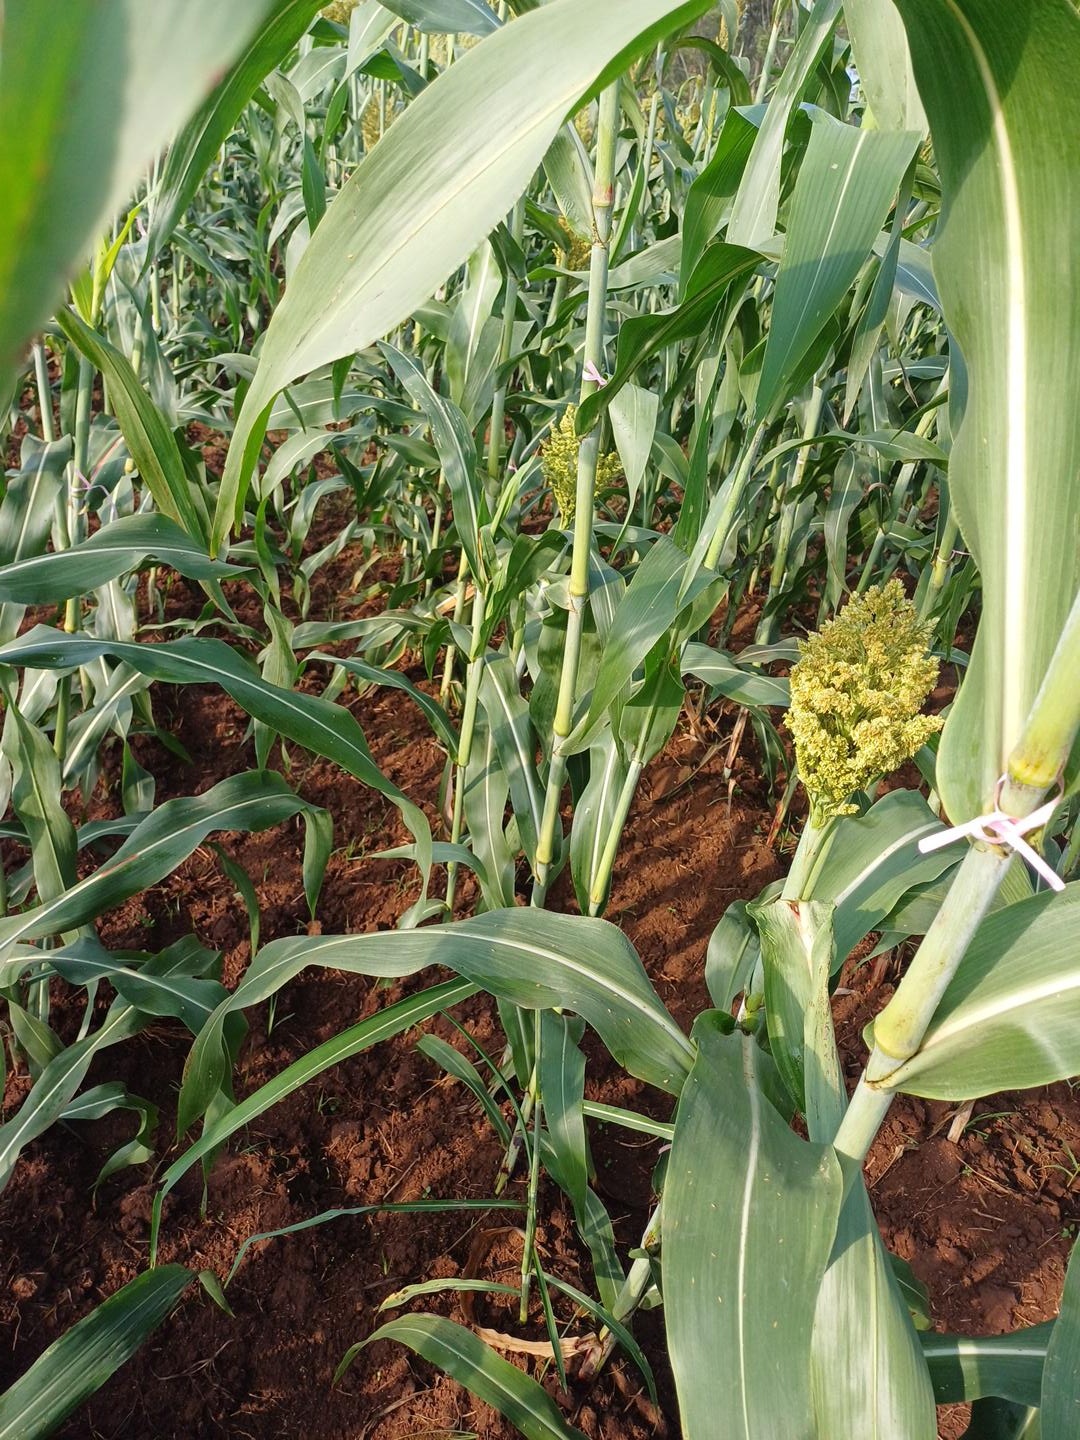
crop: sorghum
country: Kenya
